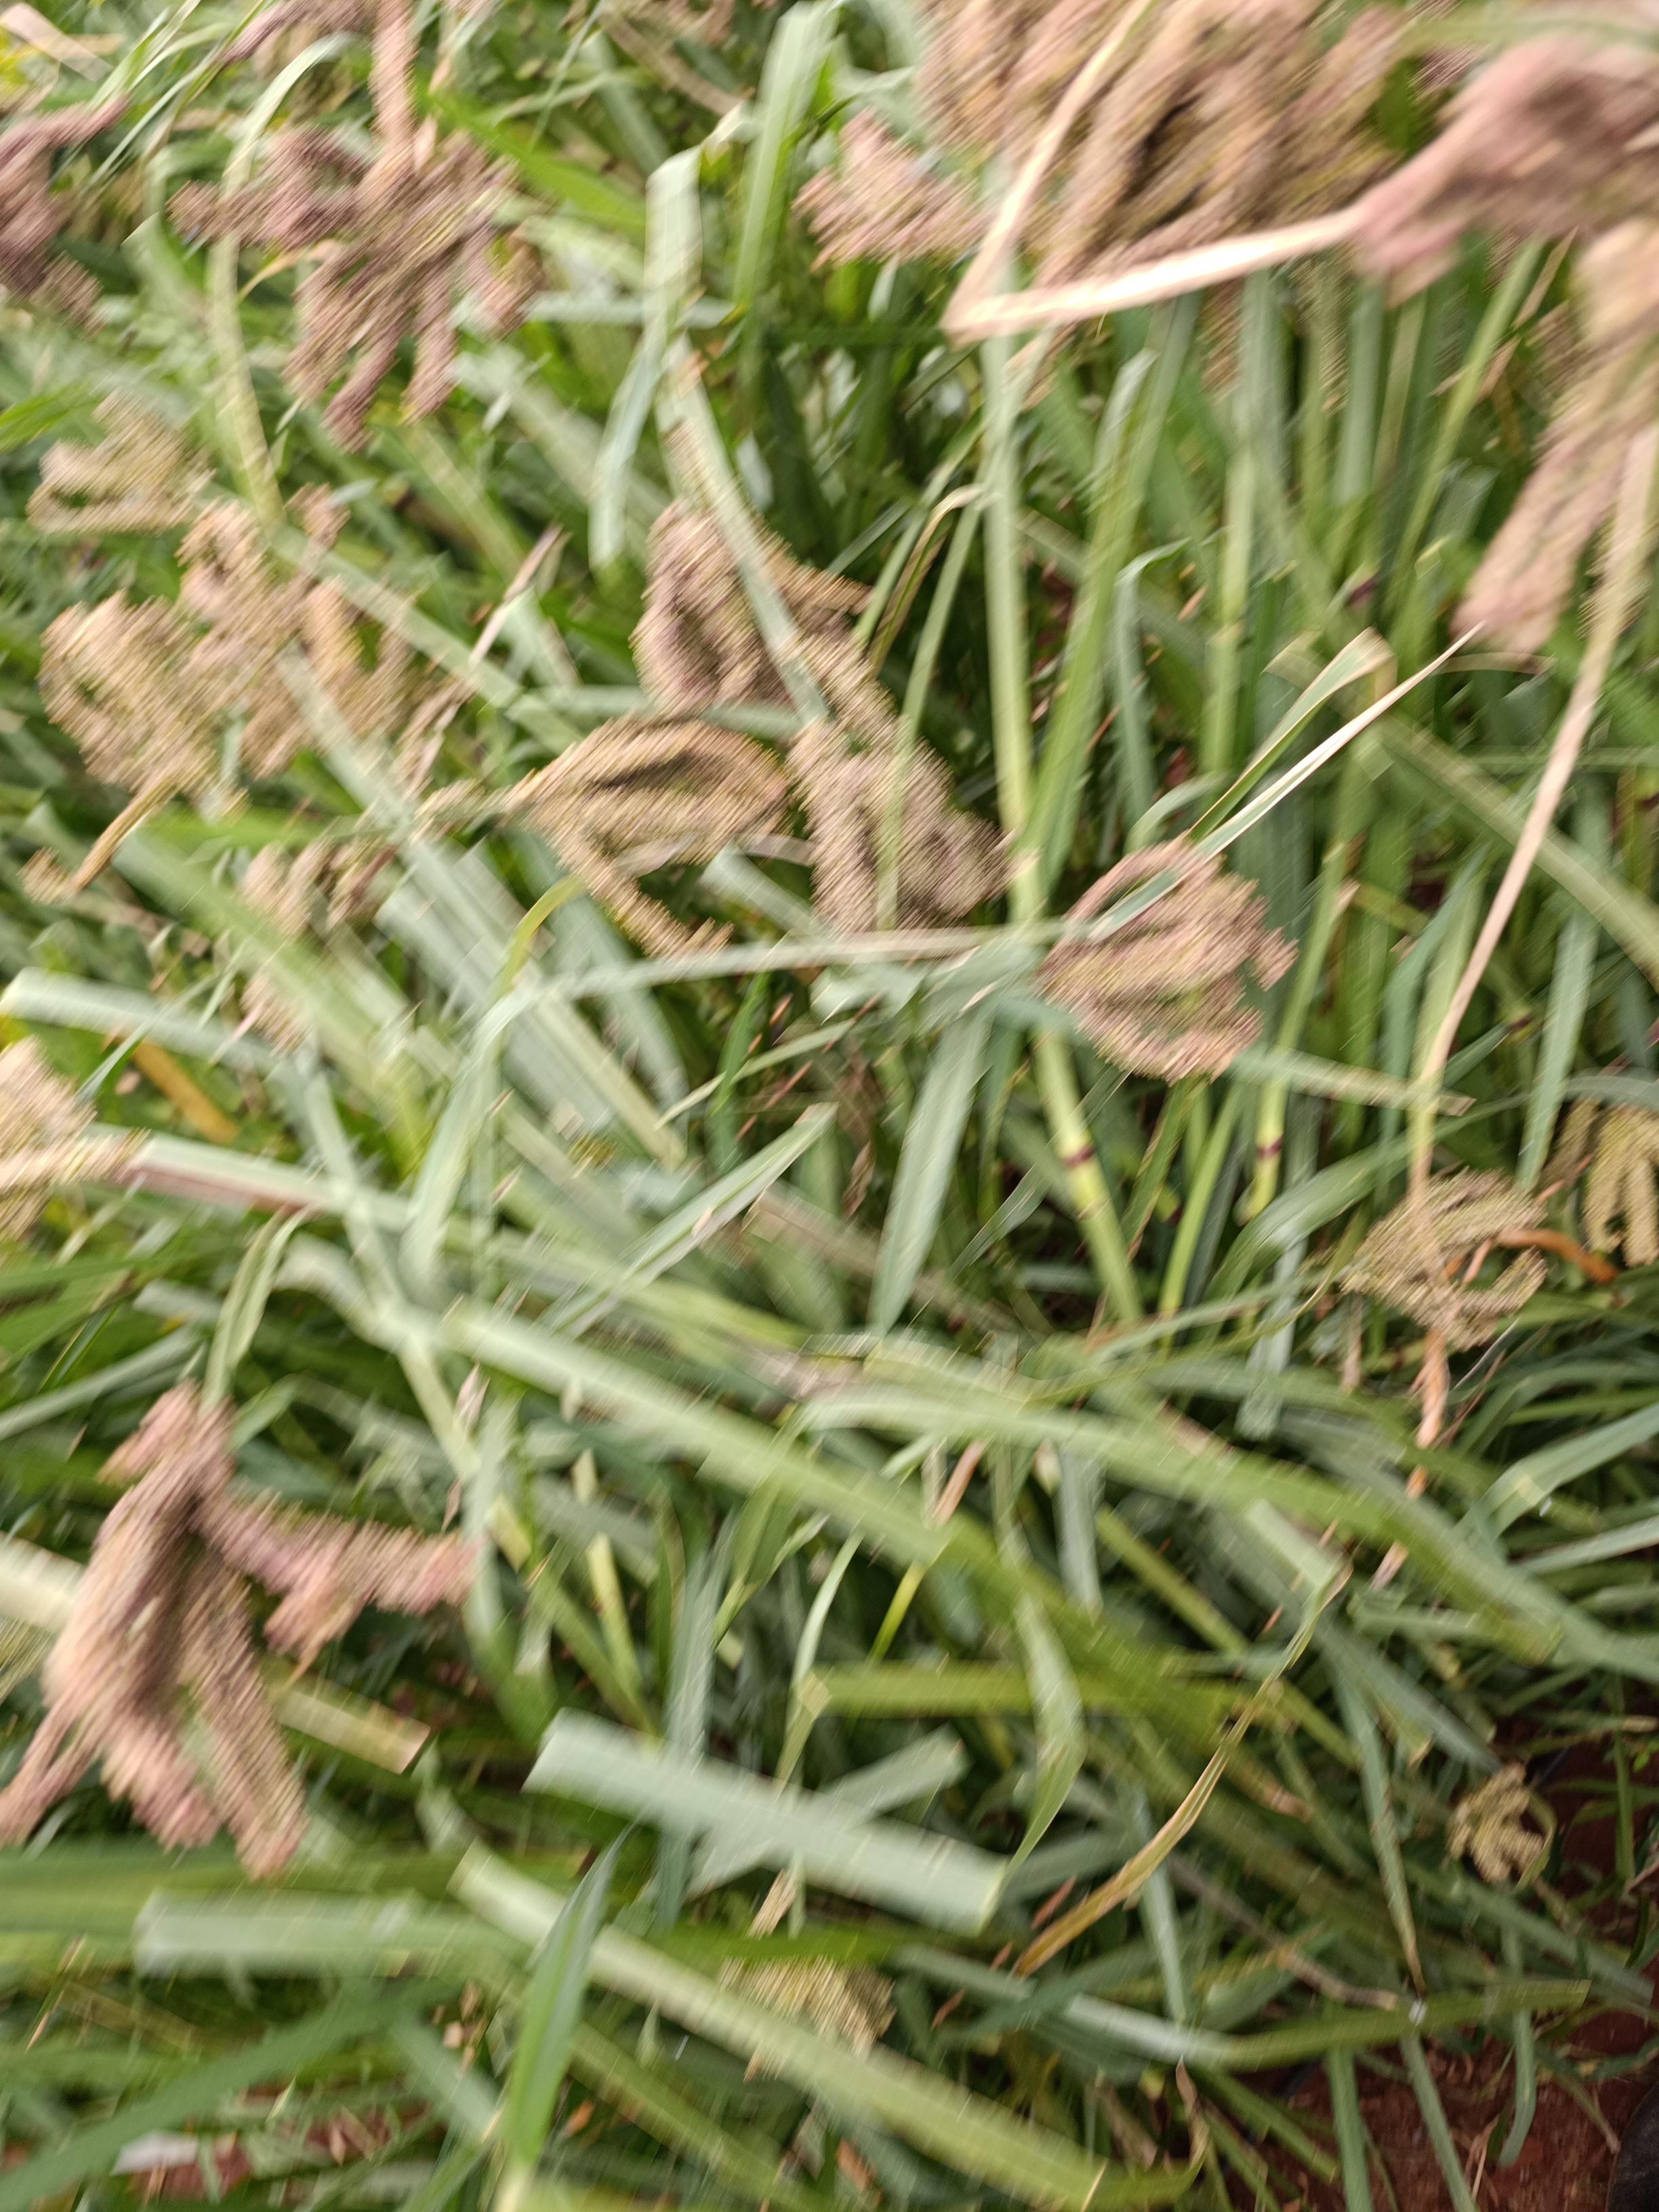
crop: finger millet
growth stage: filling grain
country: Kenya
